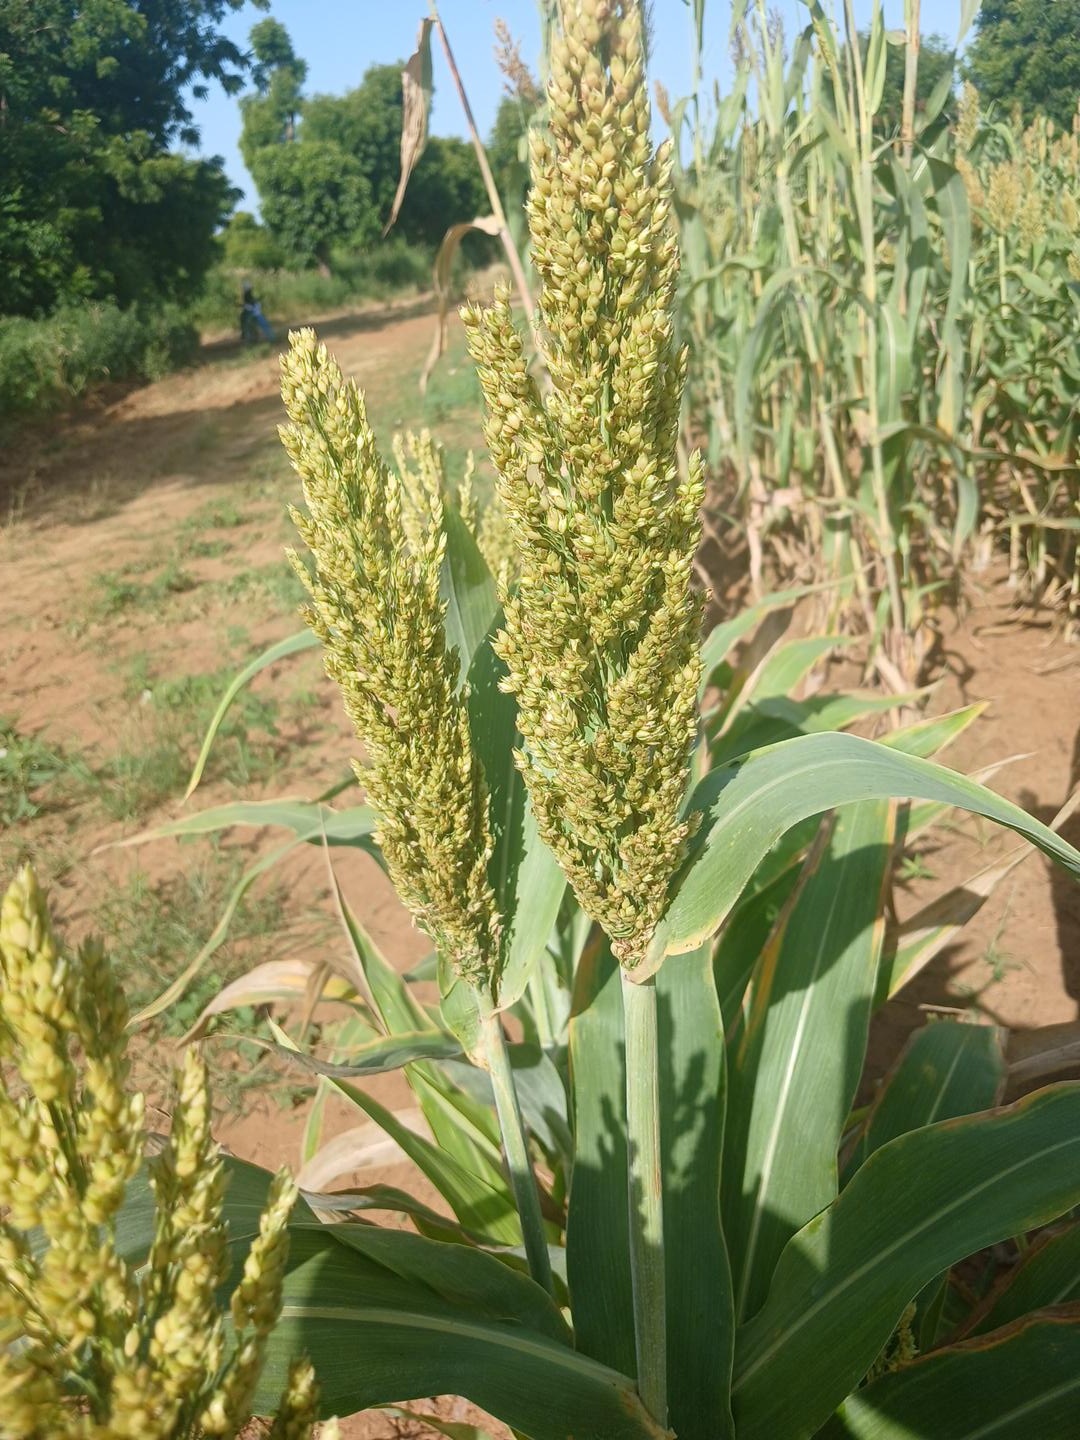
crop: sorghum
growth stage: filling grain
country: Senegal
